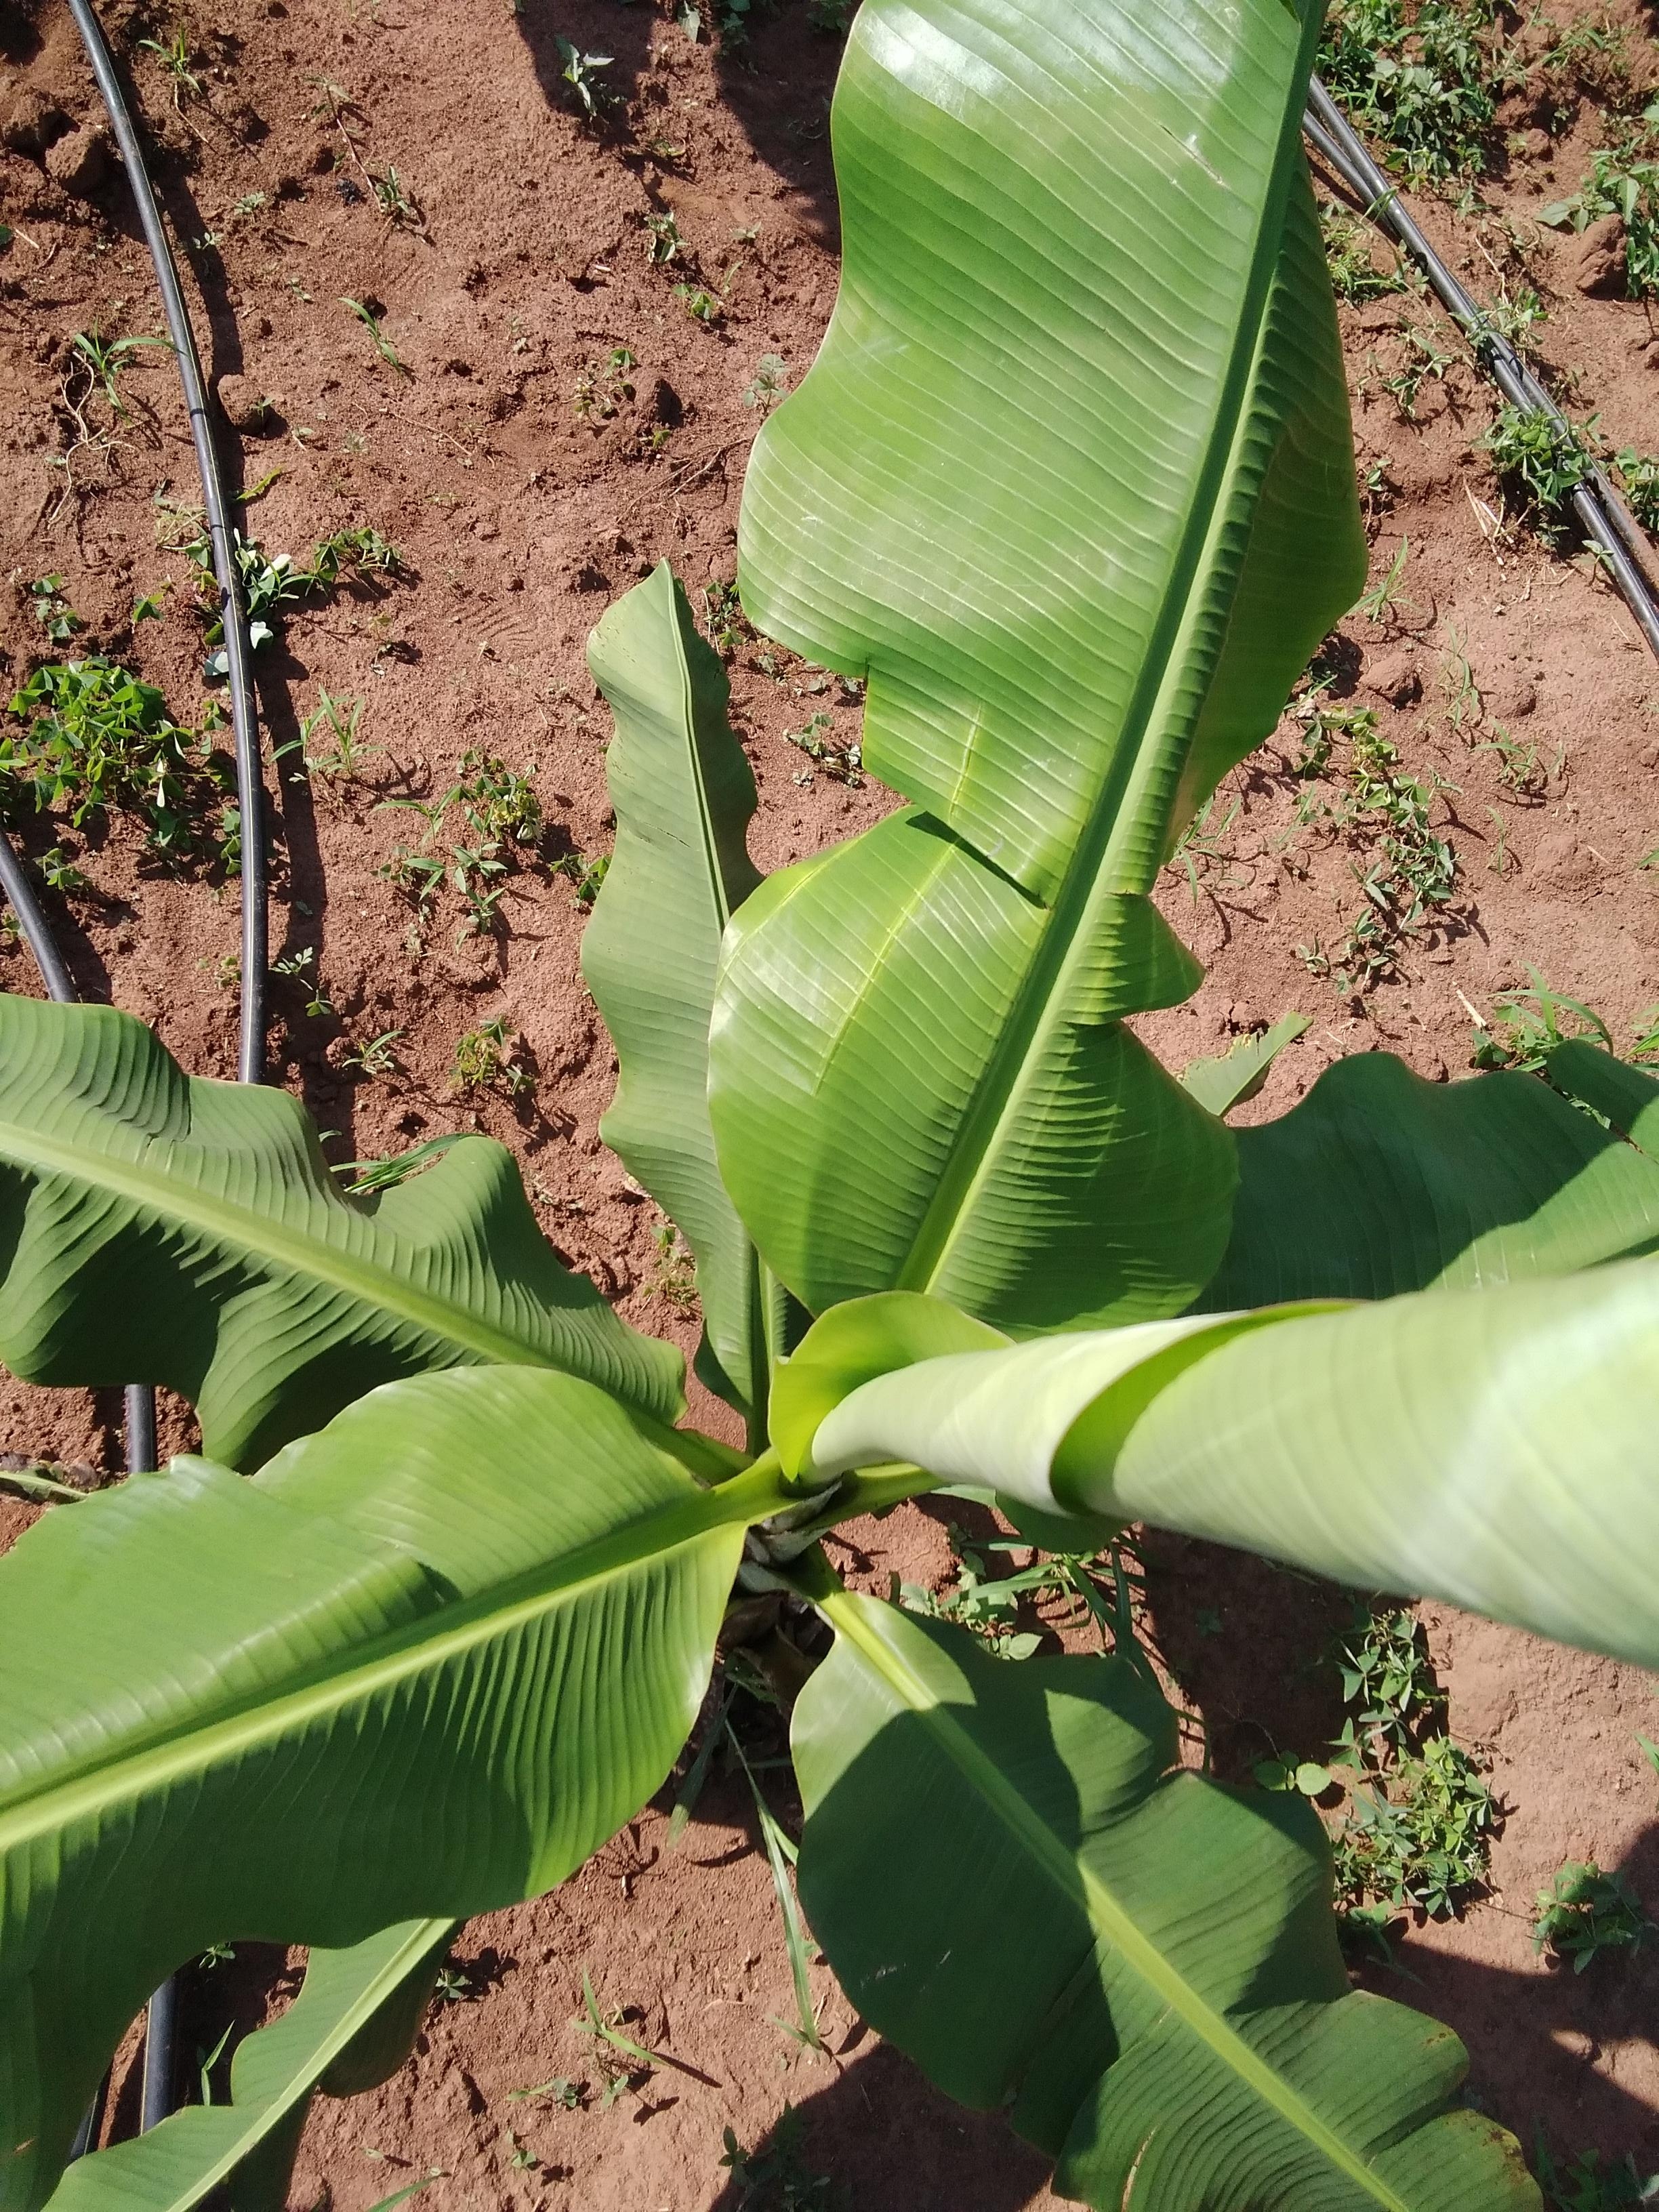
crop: banana
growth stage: vegetative
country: Uganda
